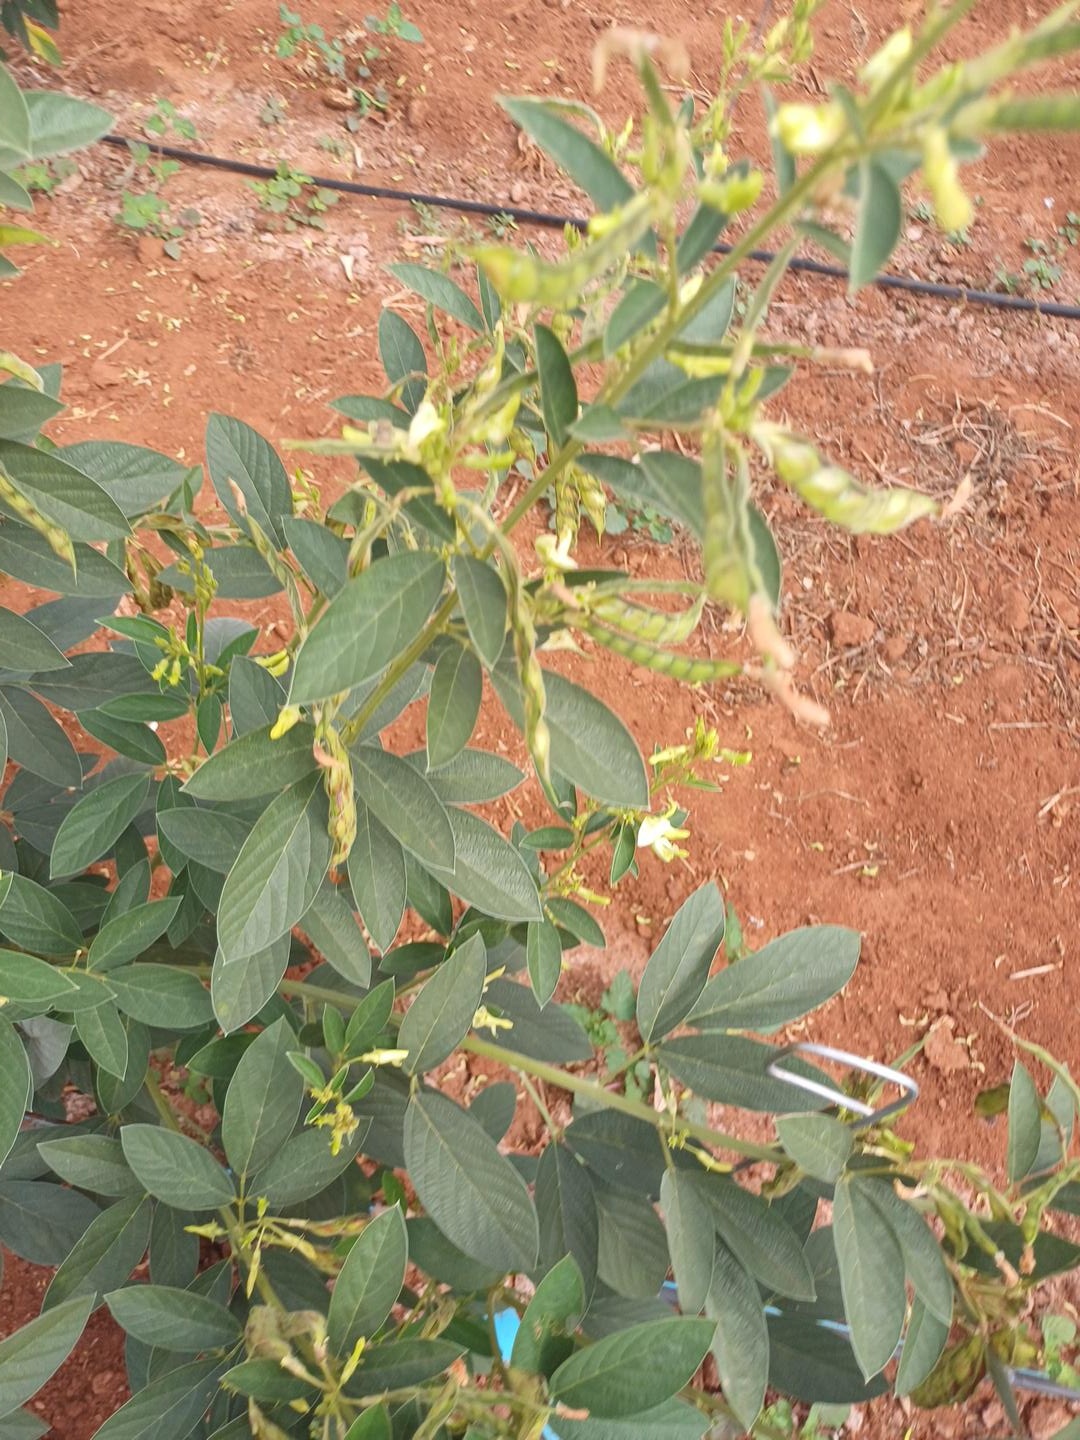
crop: pigeonpea
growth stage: development pod
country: Kenya
